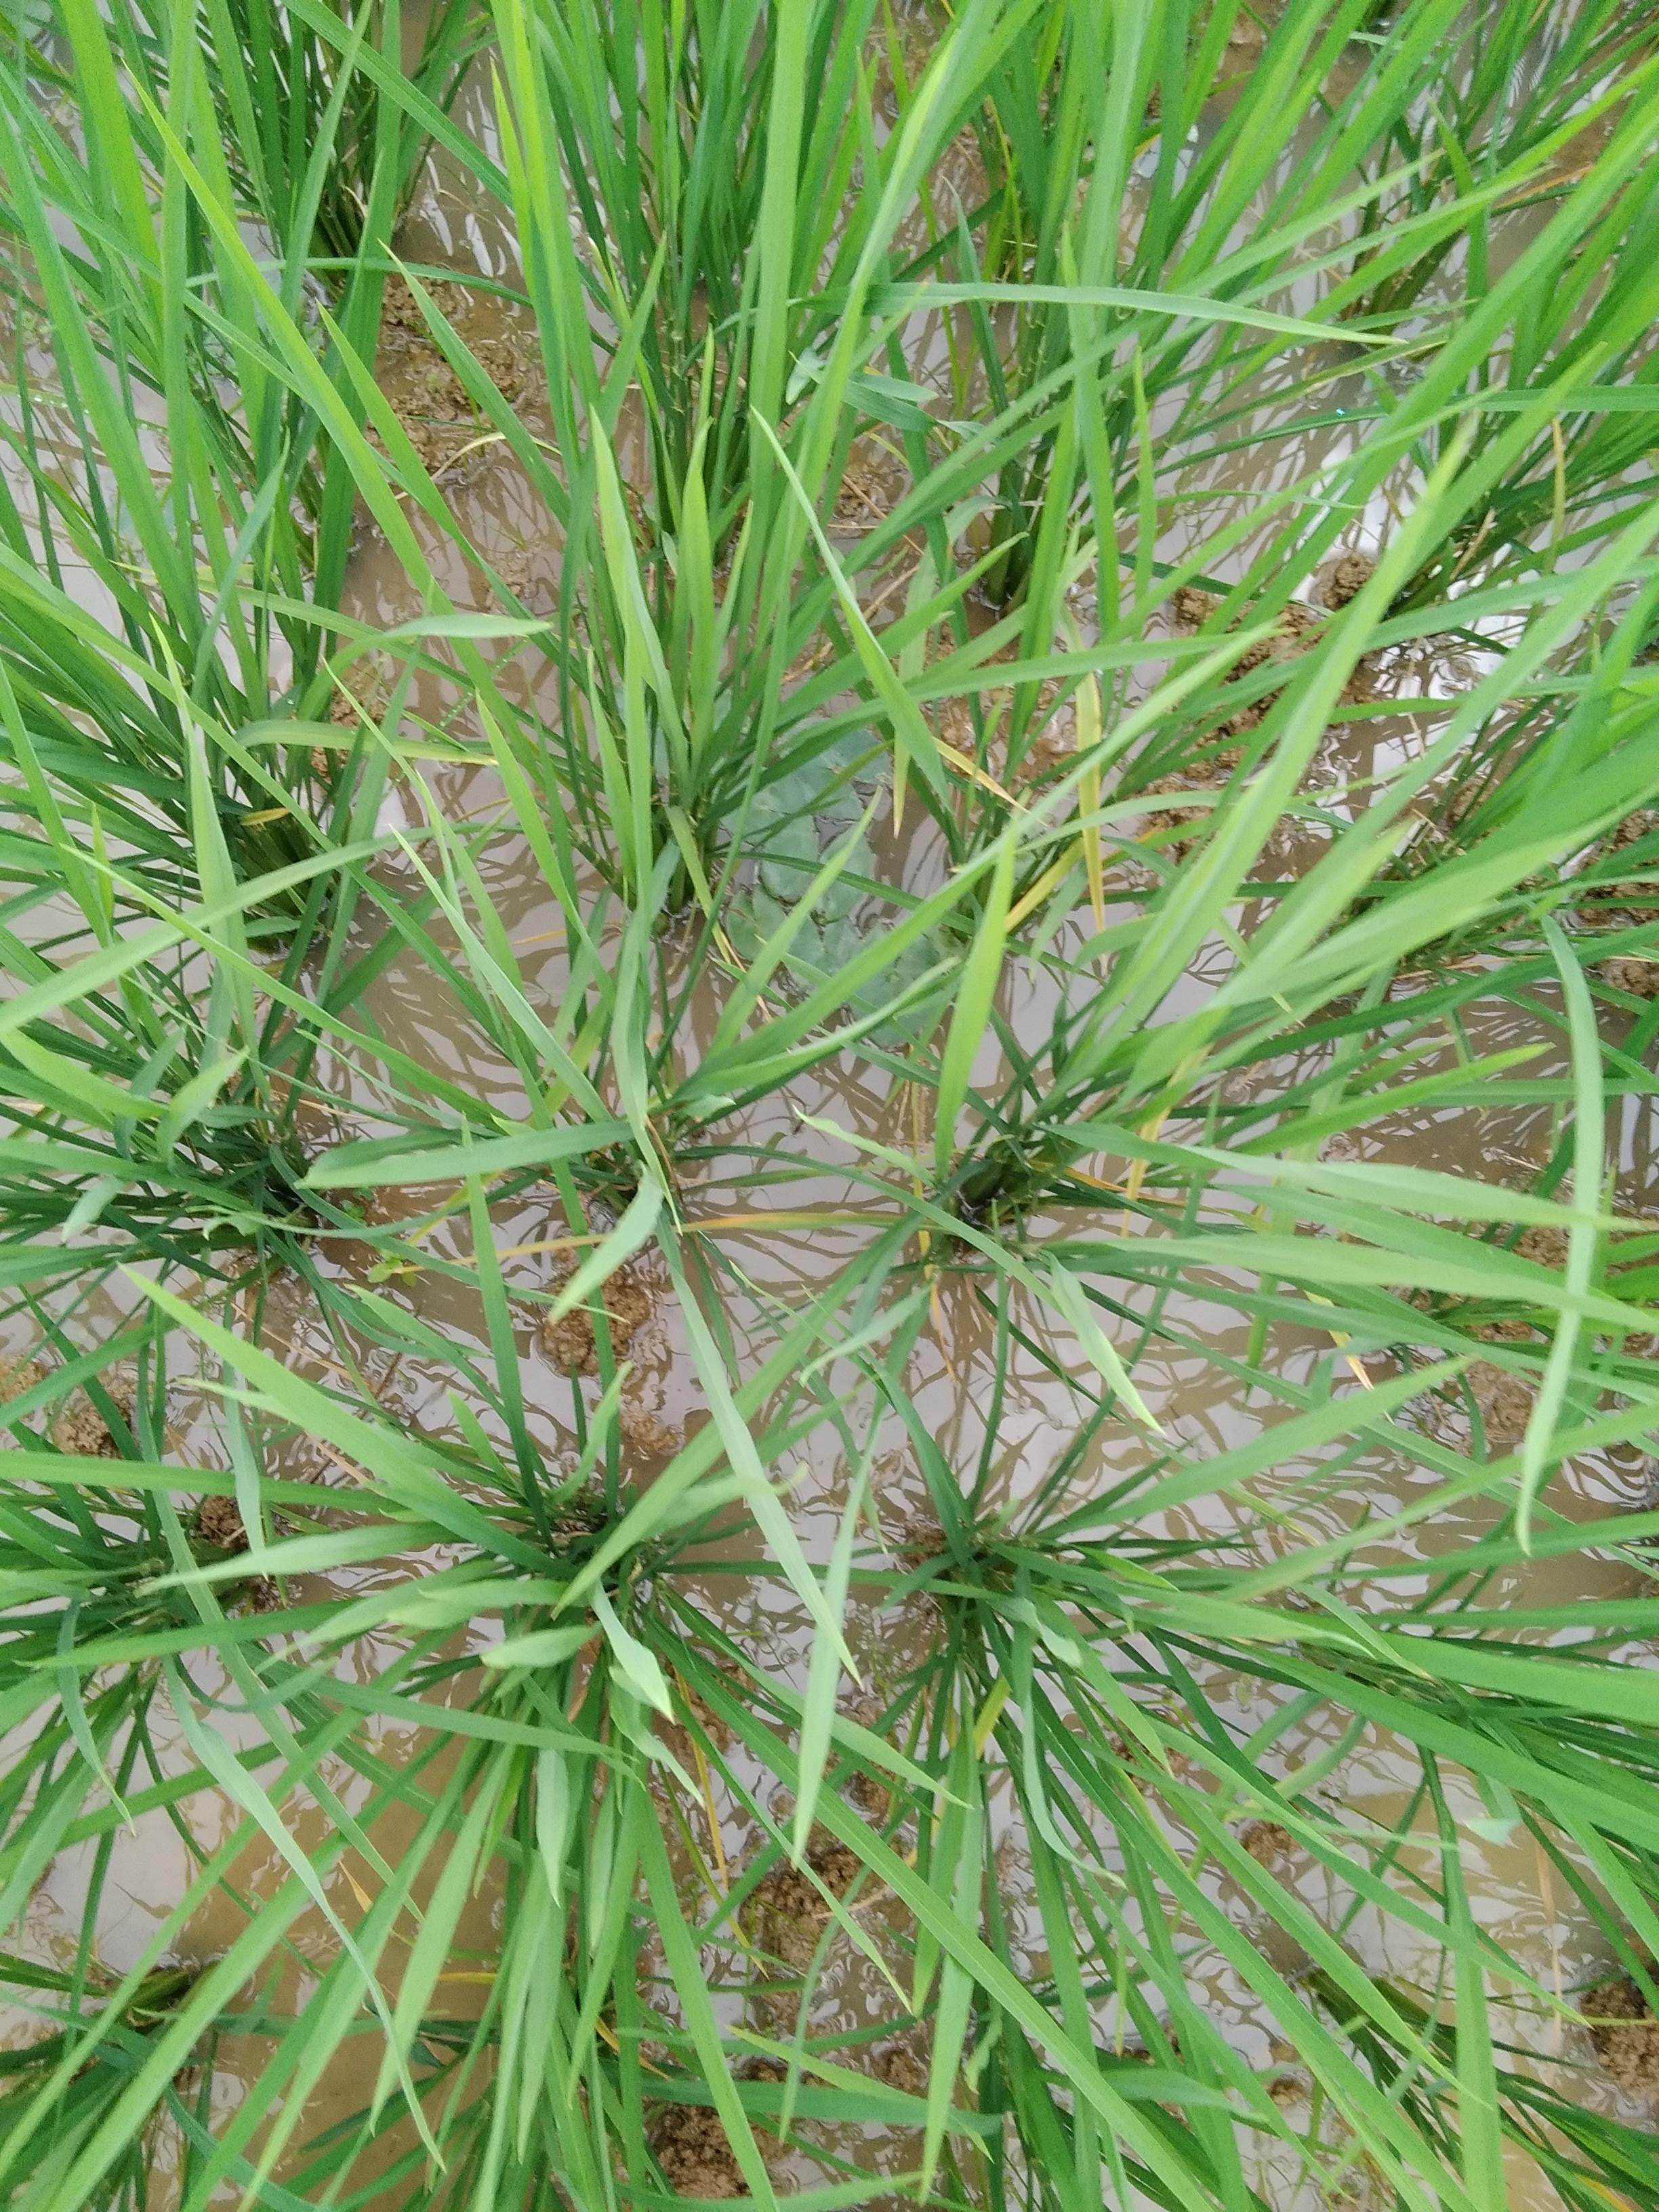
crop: rice
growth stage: vegetative
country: Nigeria
